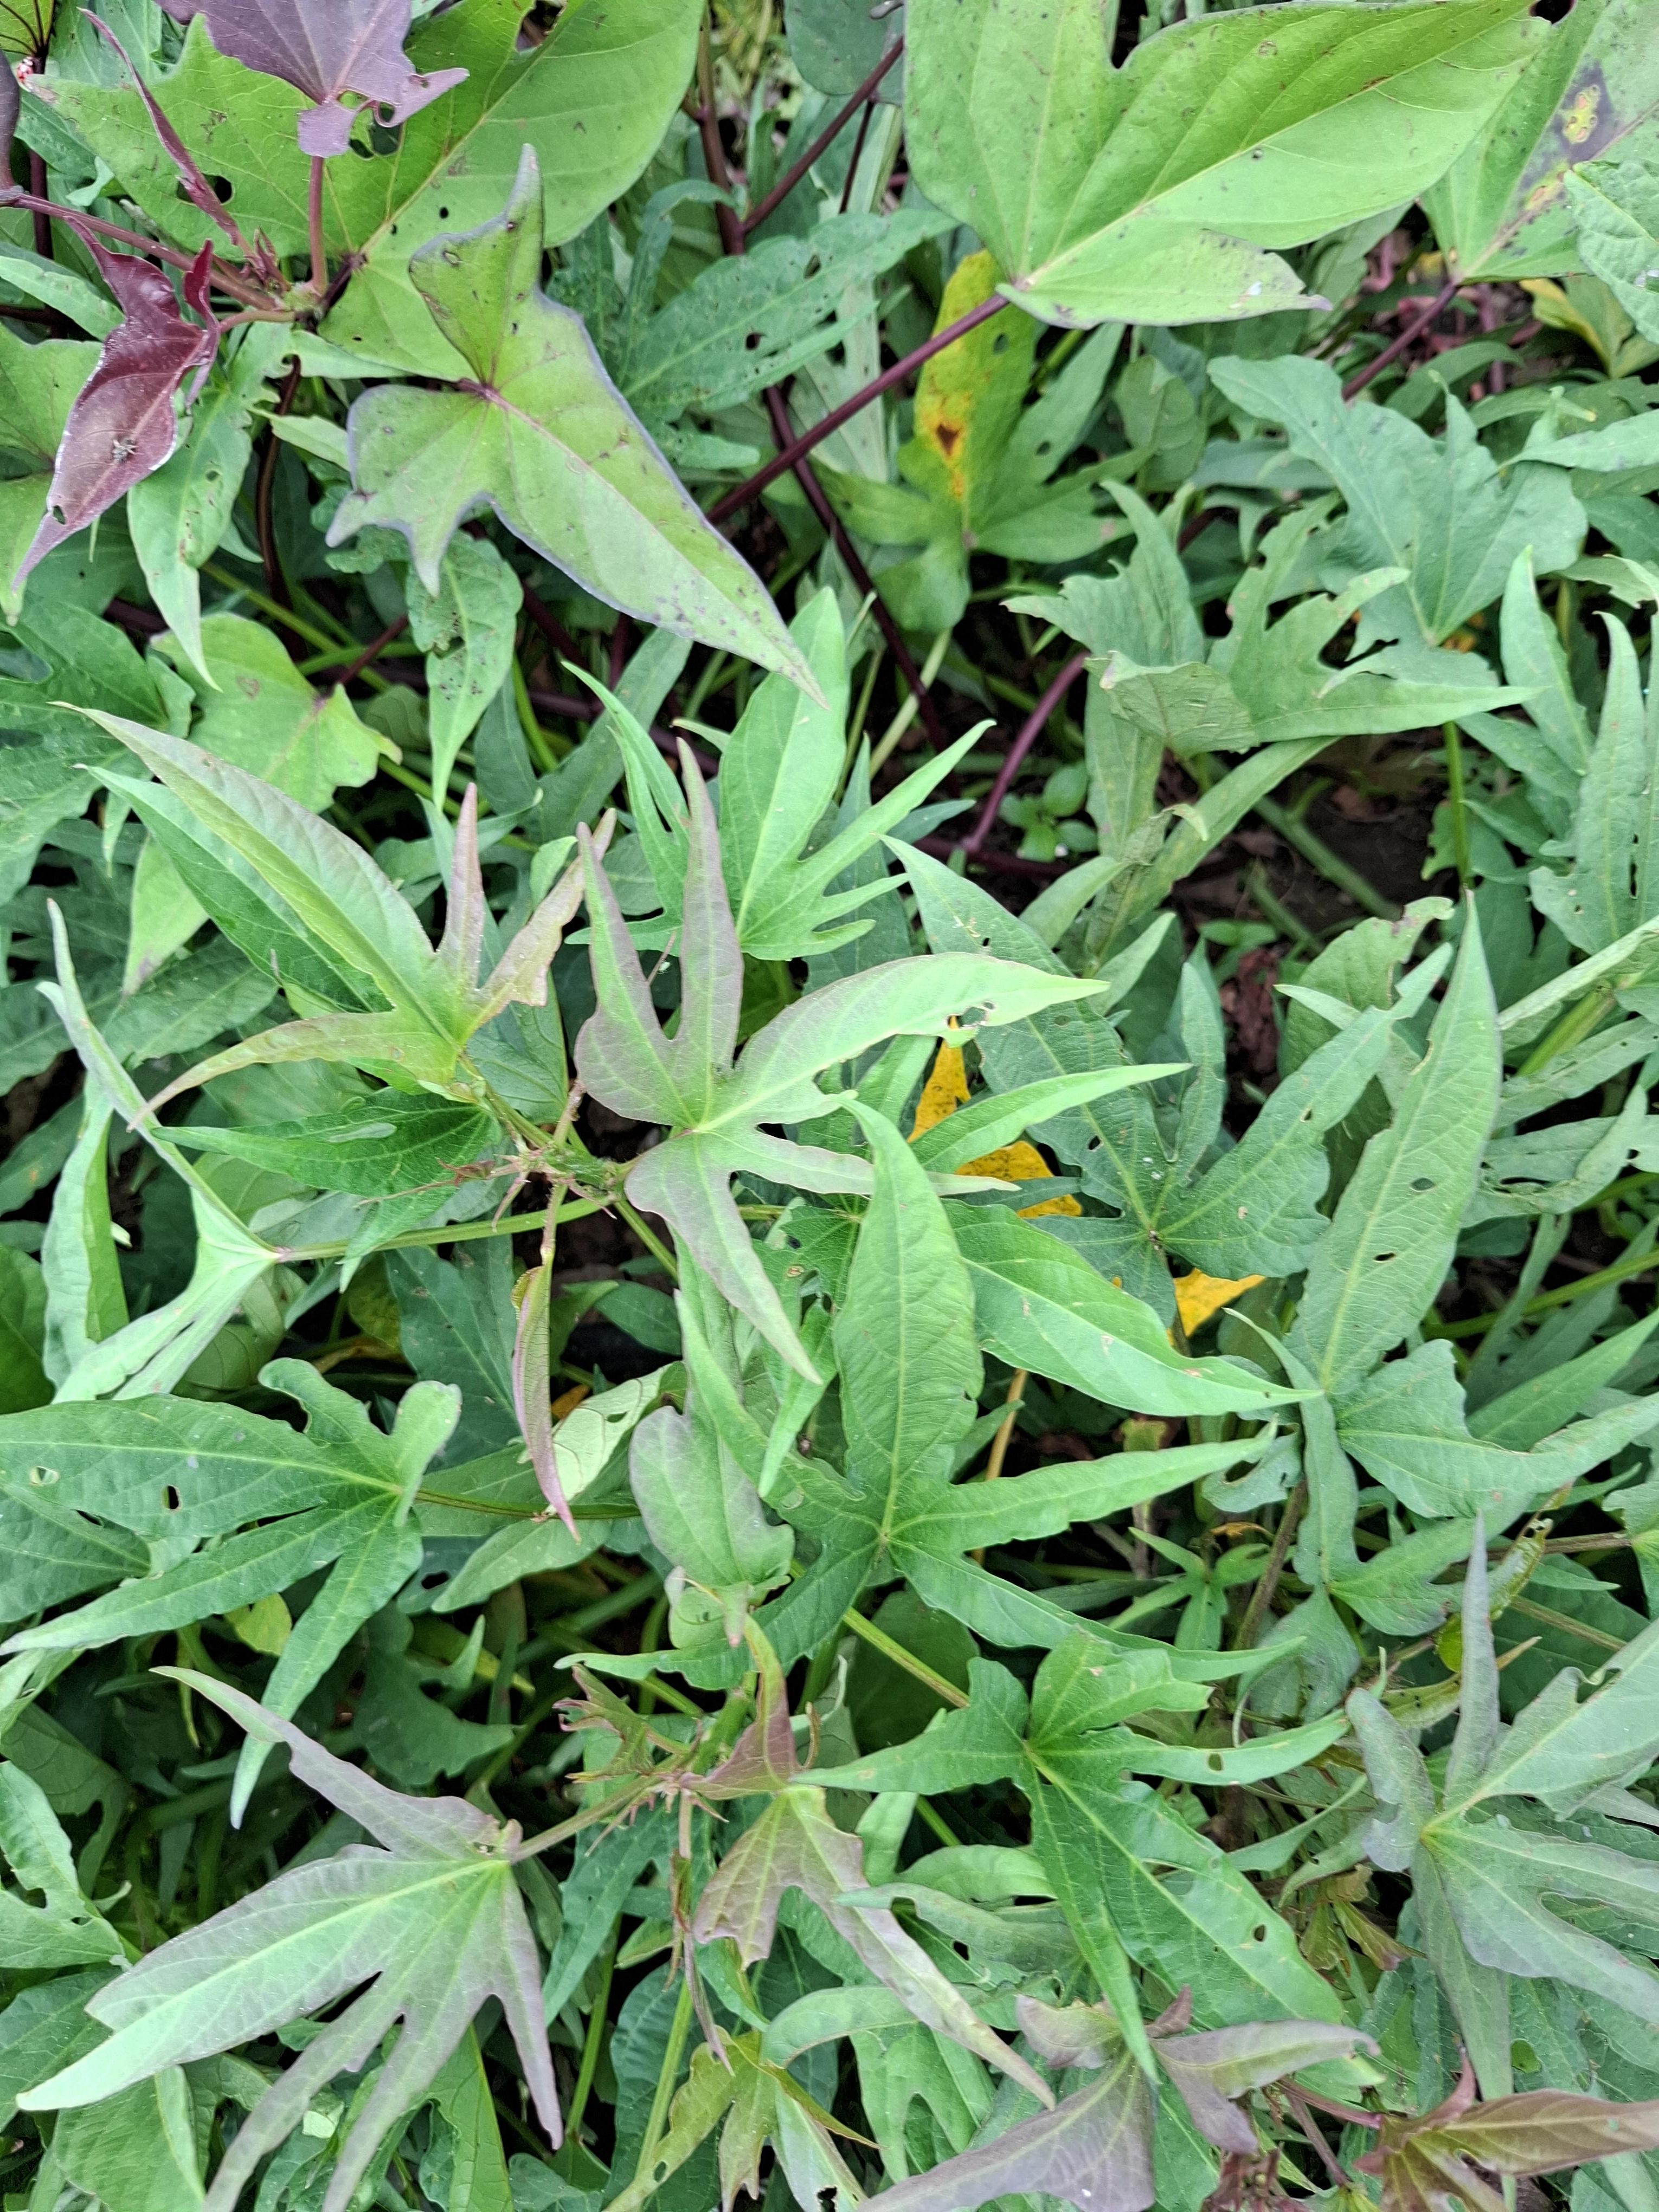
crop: sorghum
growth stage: harvest maturity
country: Tanzania
